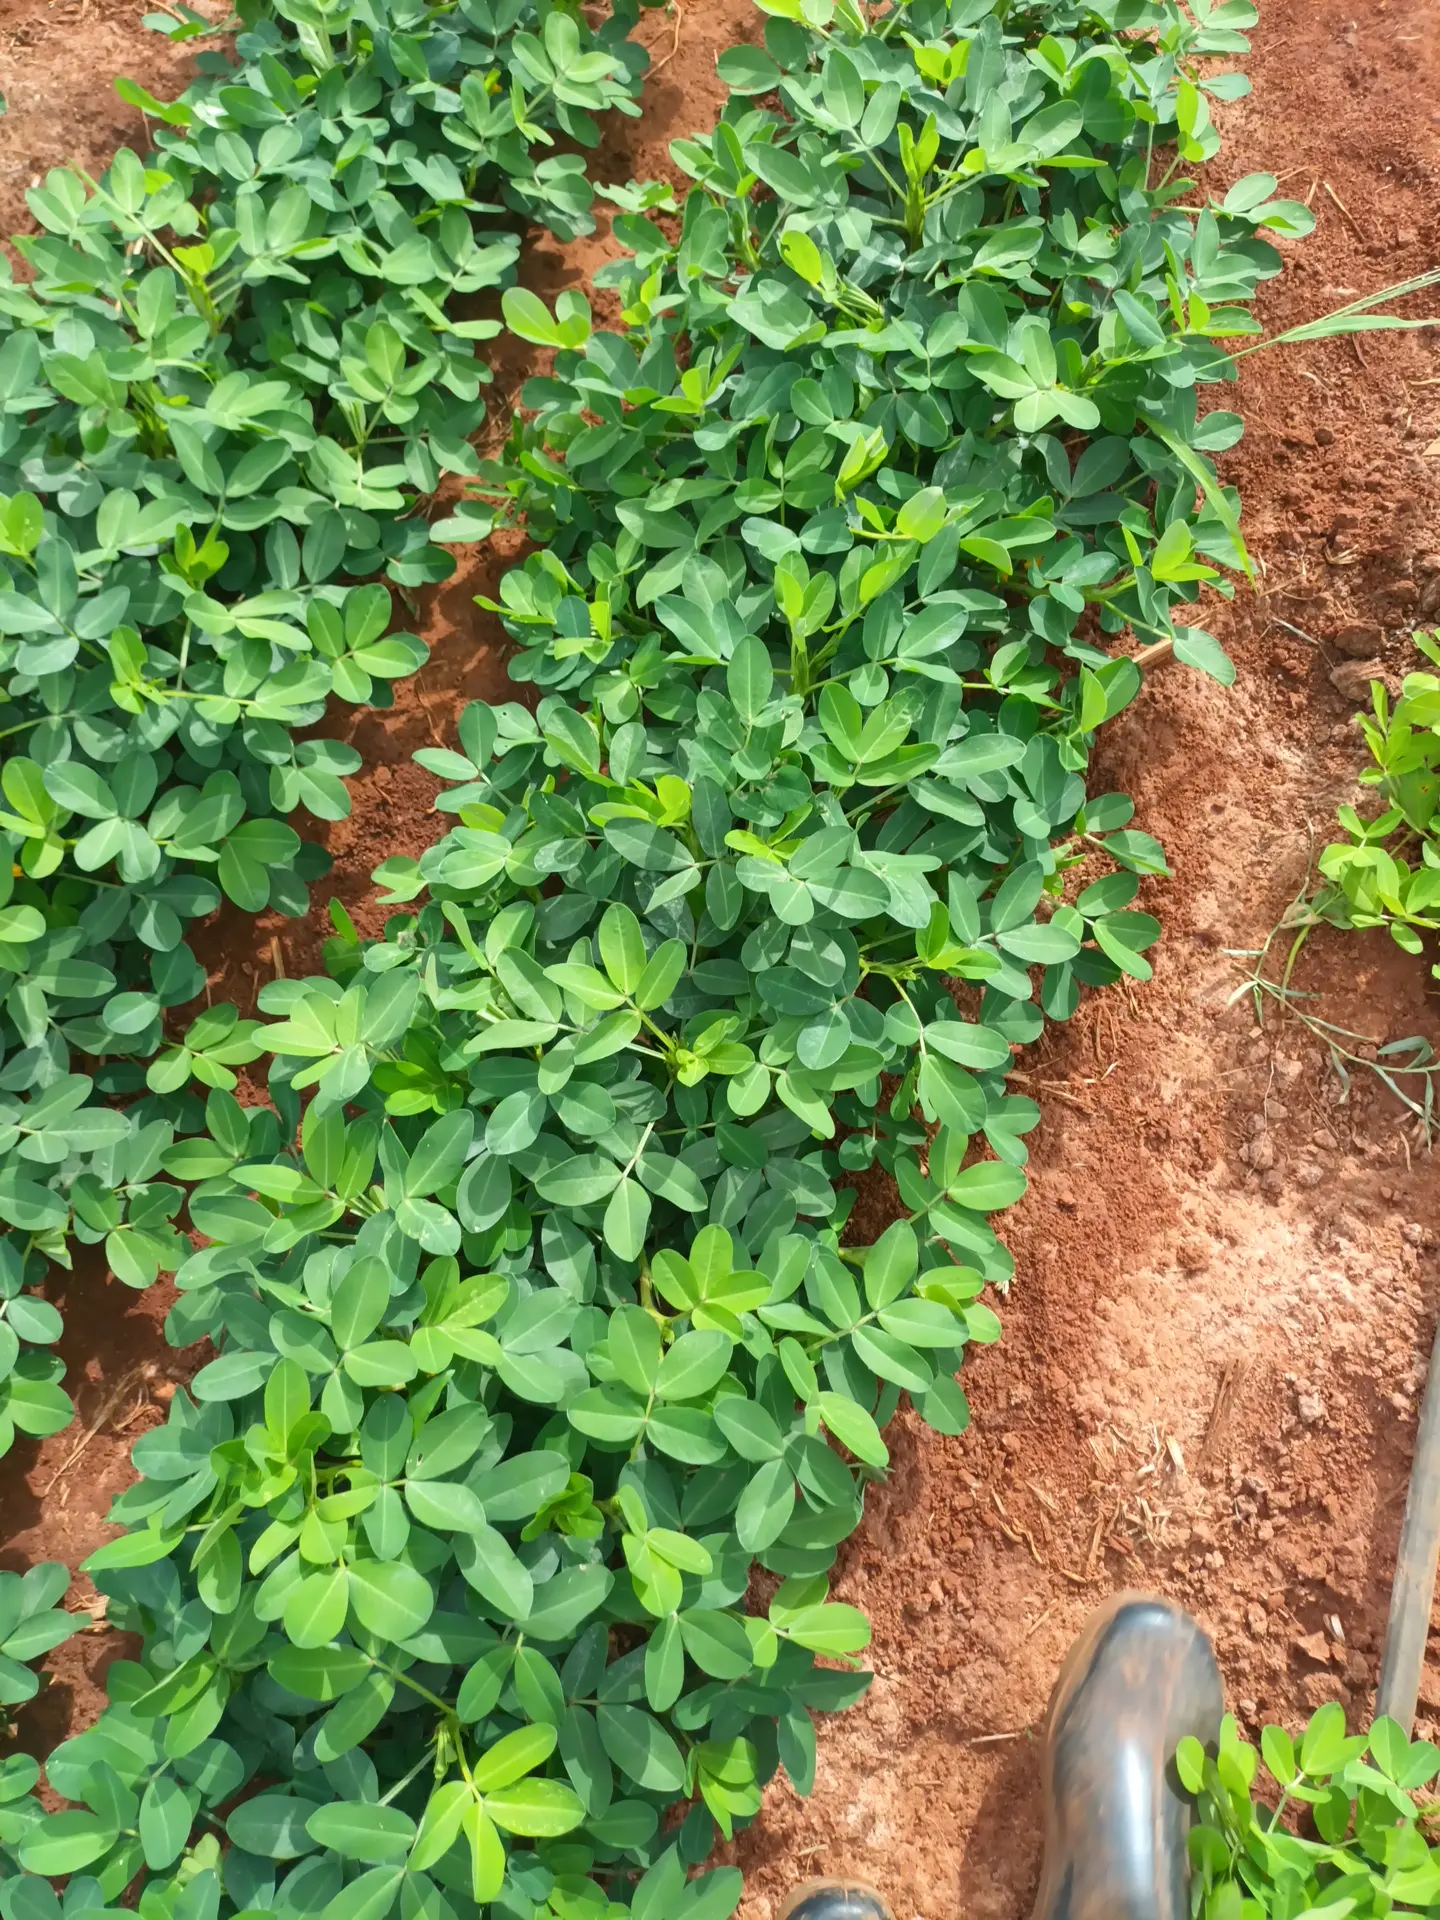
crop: groundnut
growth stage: flowering
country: Kenya
